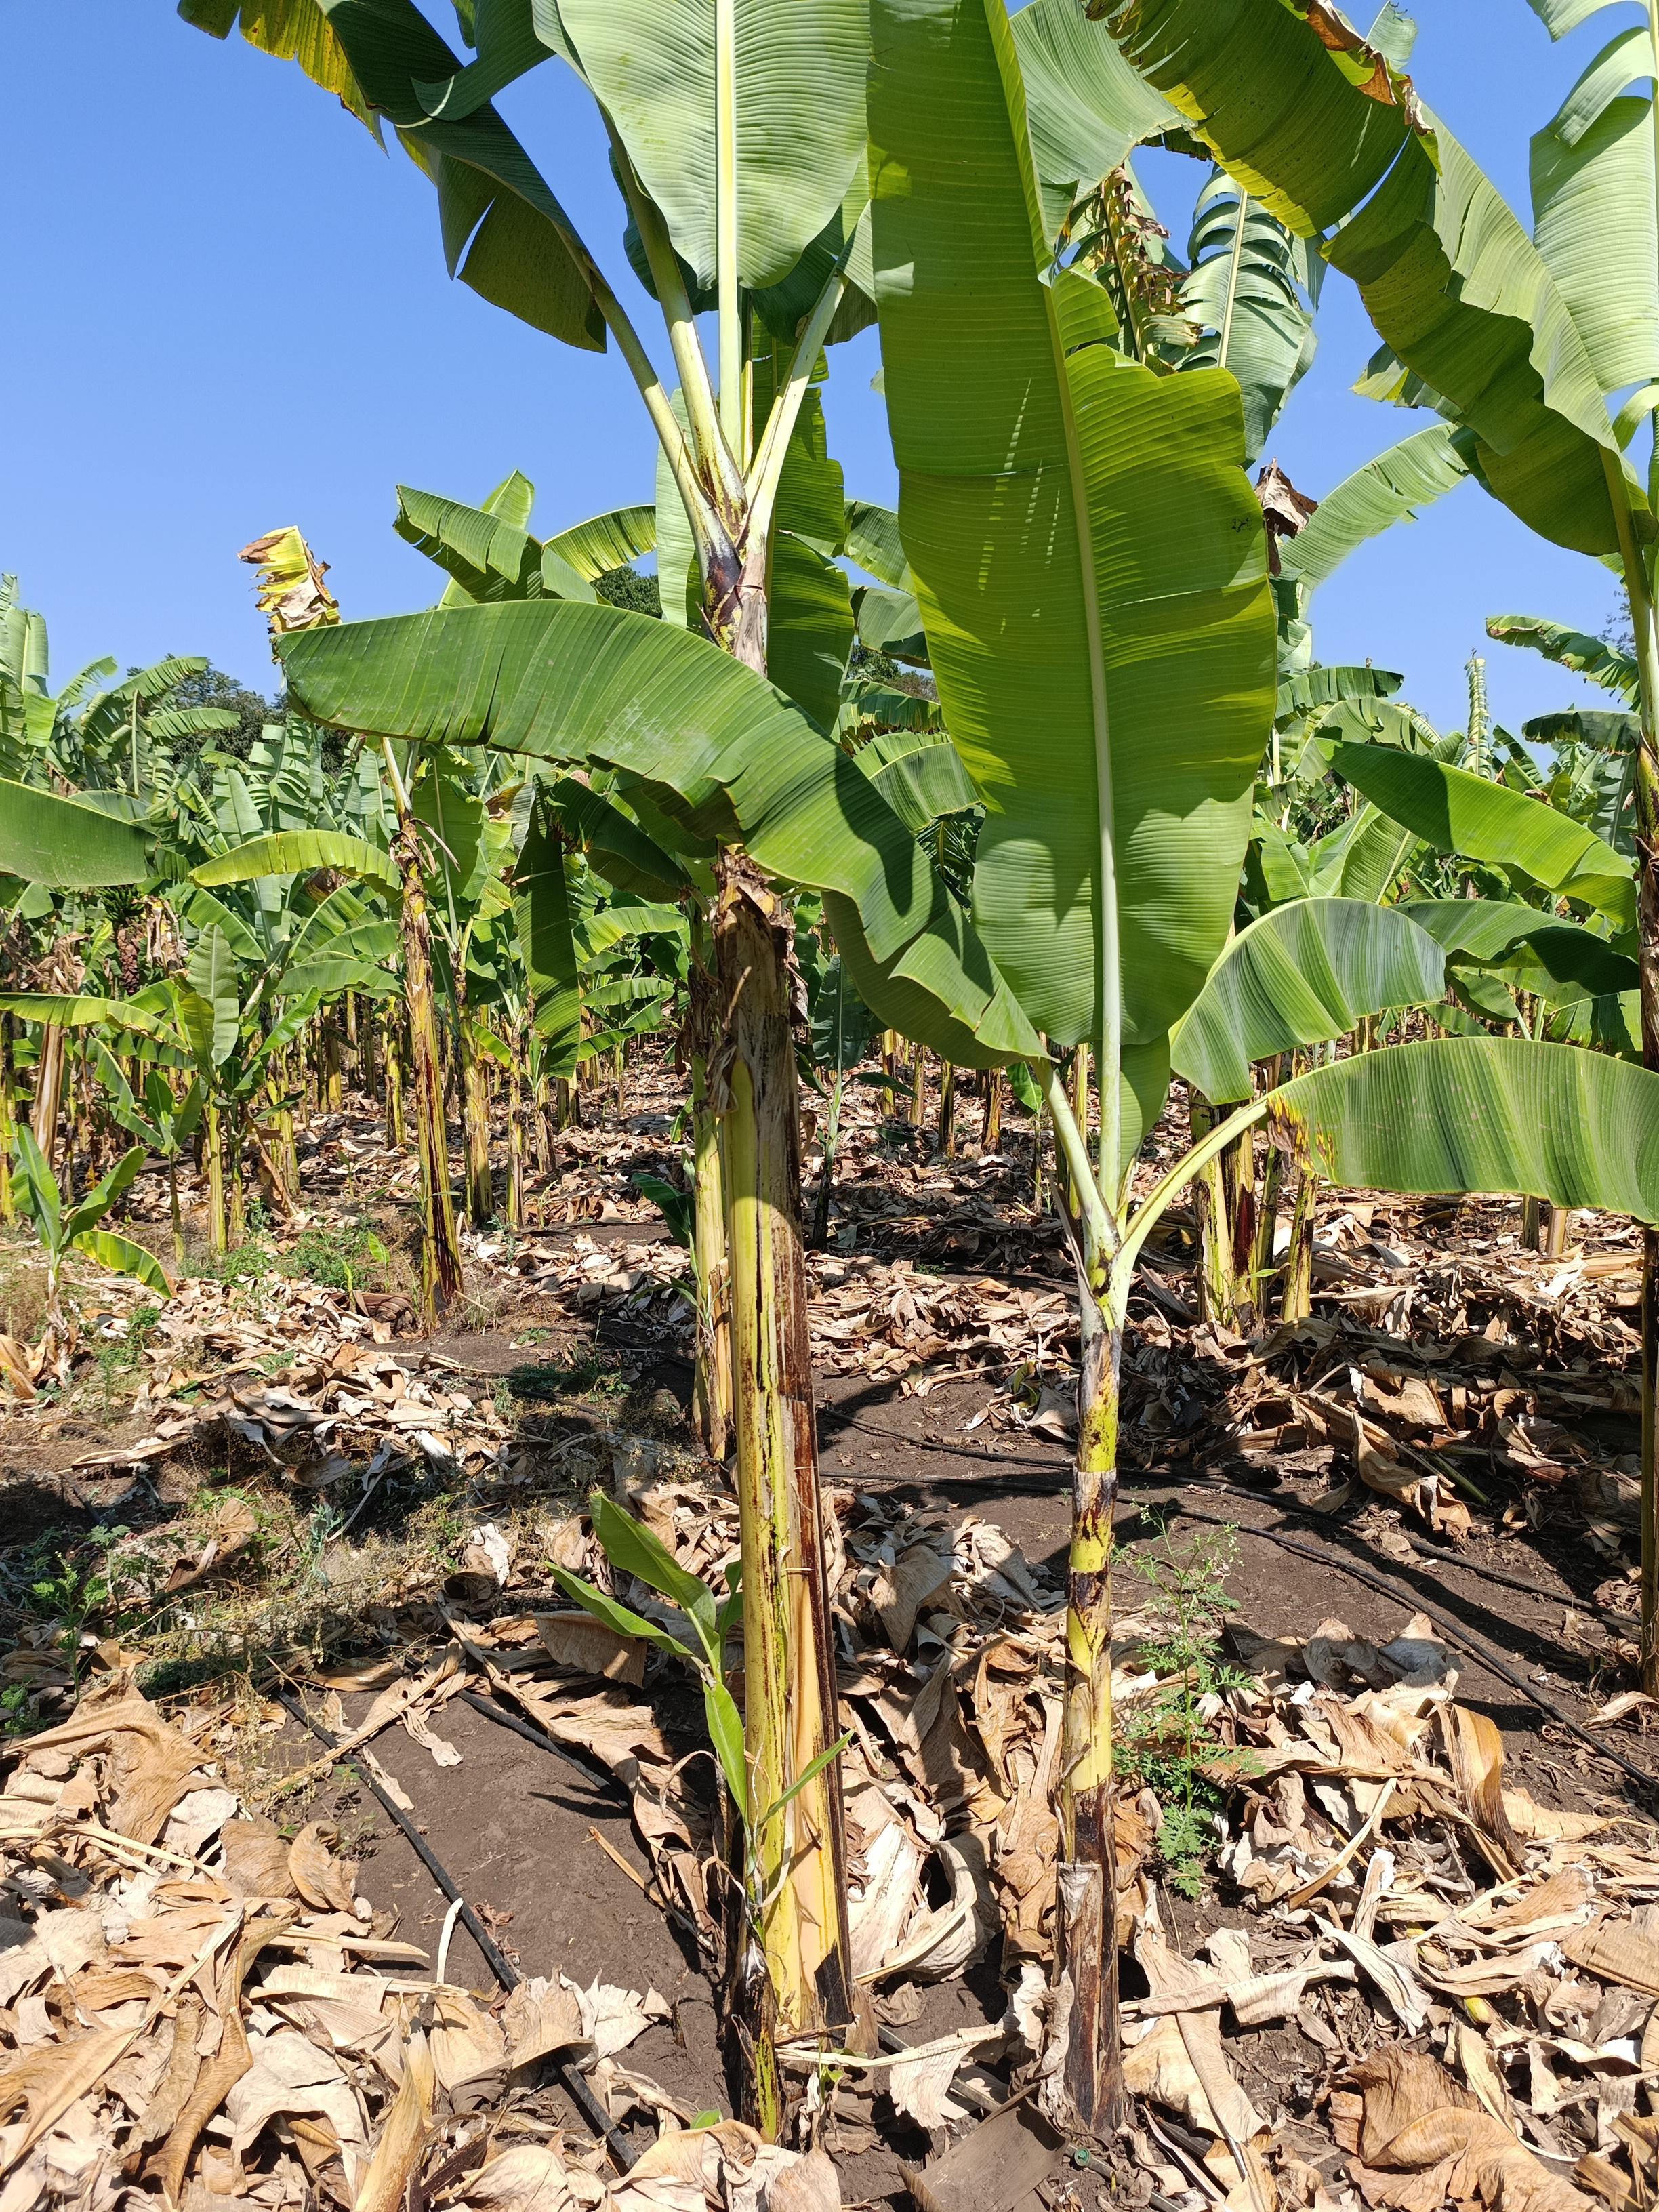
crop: banana
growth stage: vegetative
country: Tanzania
